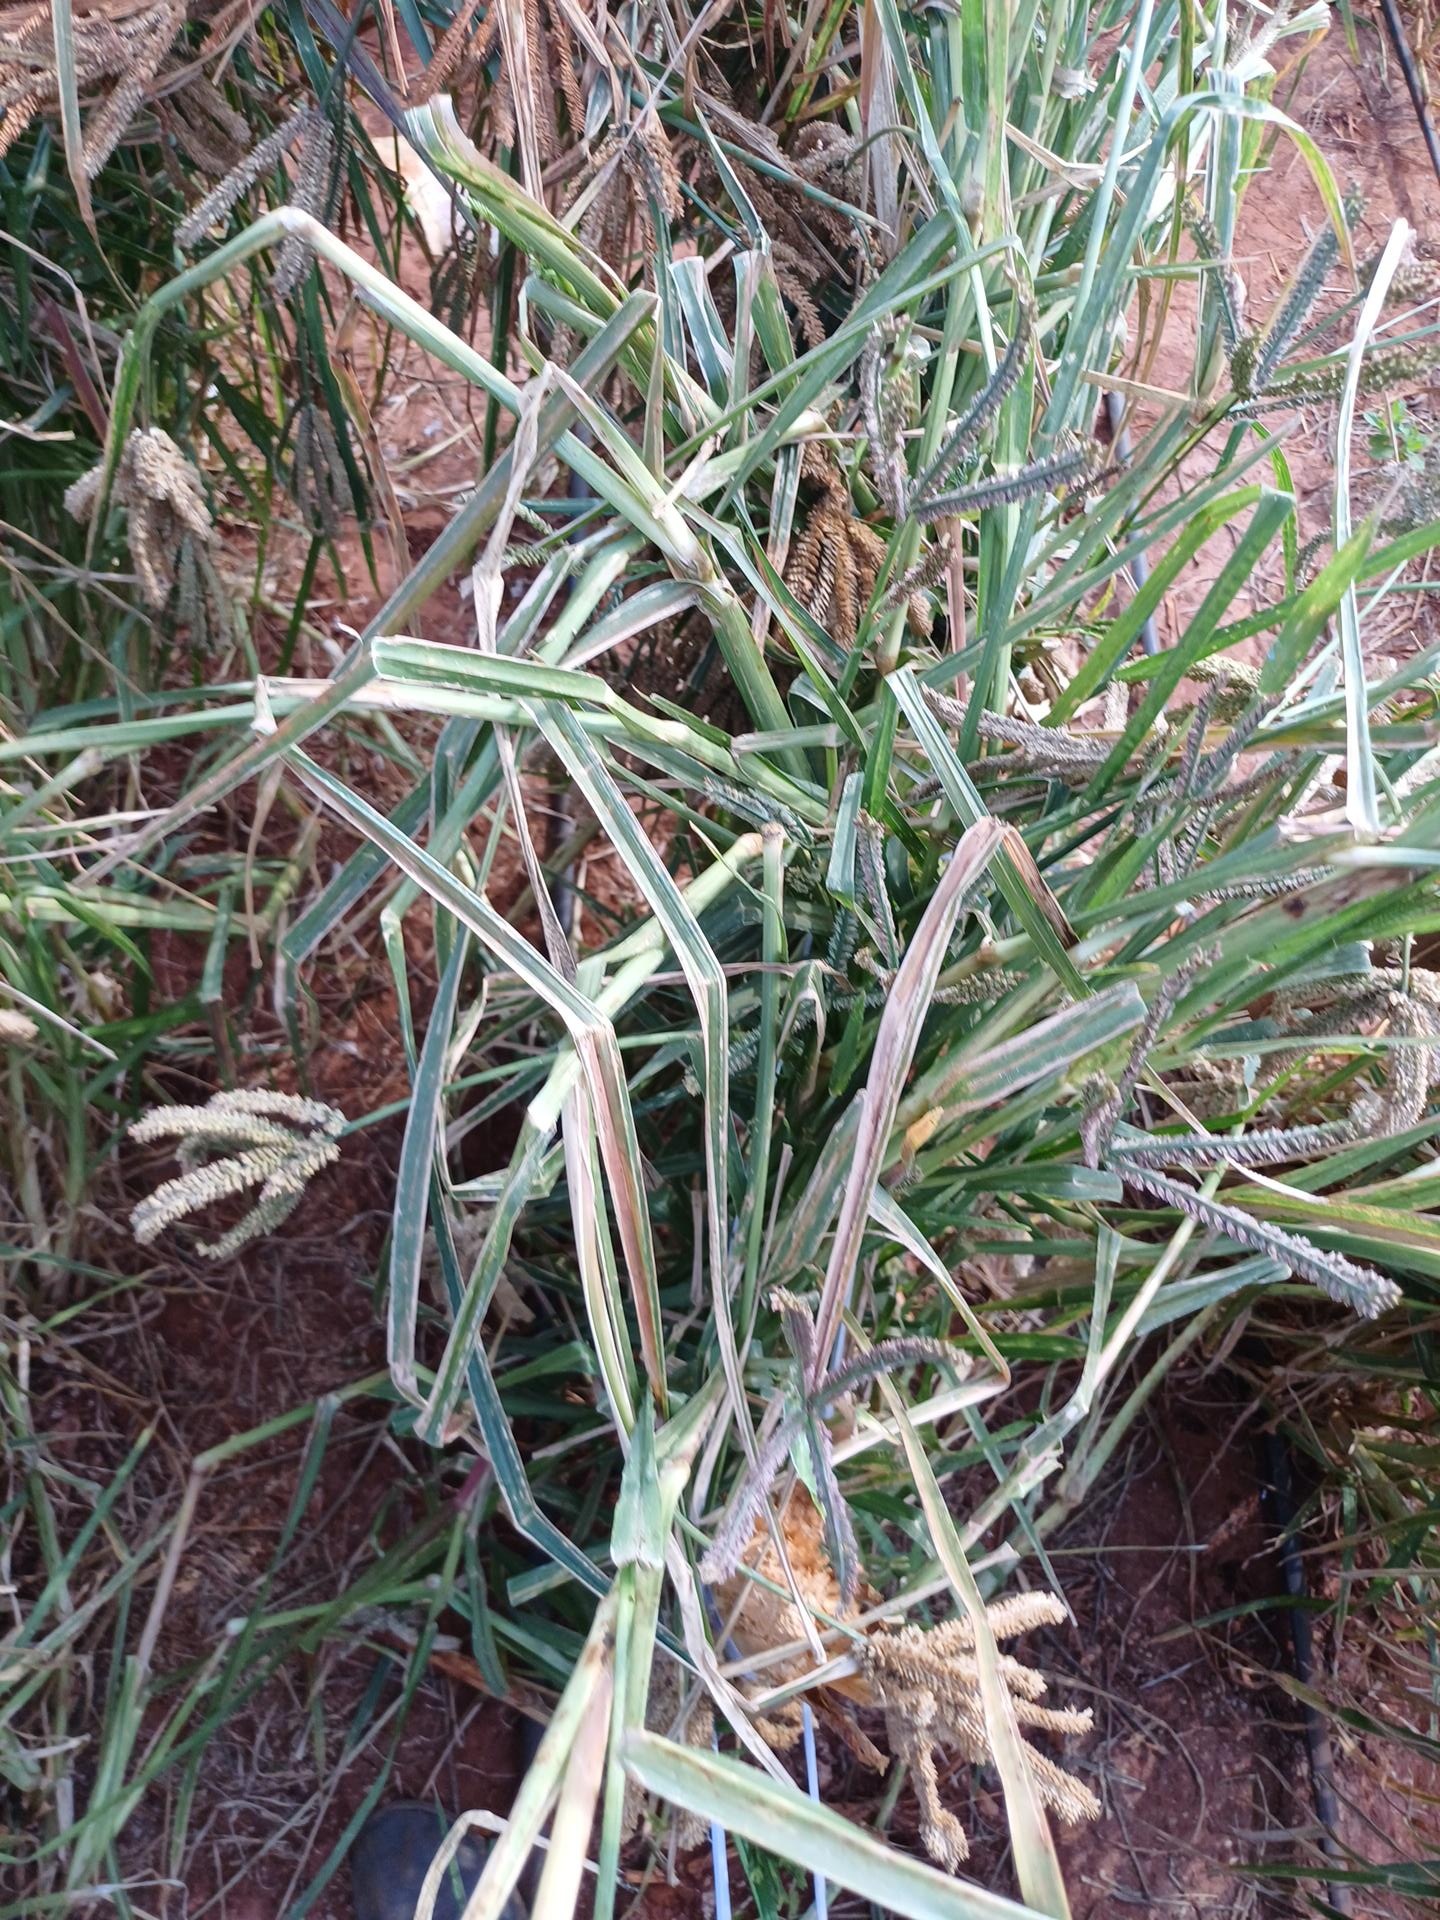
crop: finger millet
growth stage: maturity
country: Kenya
